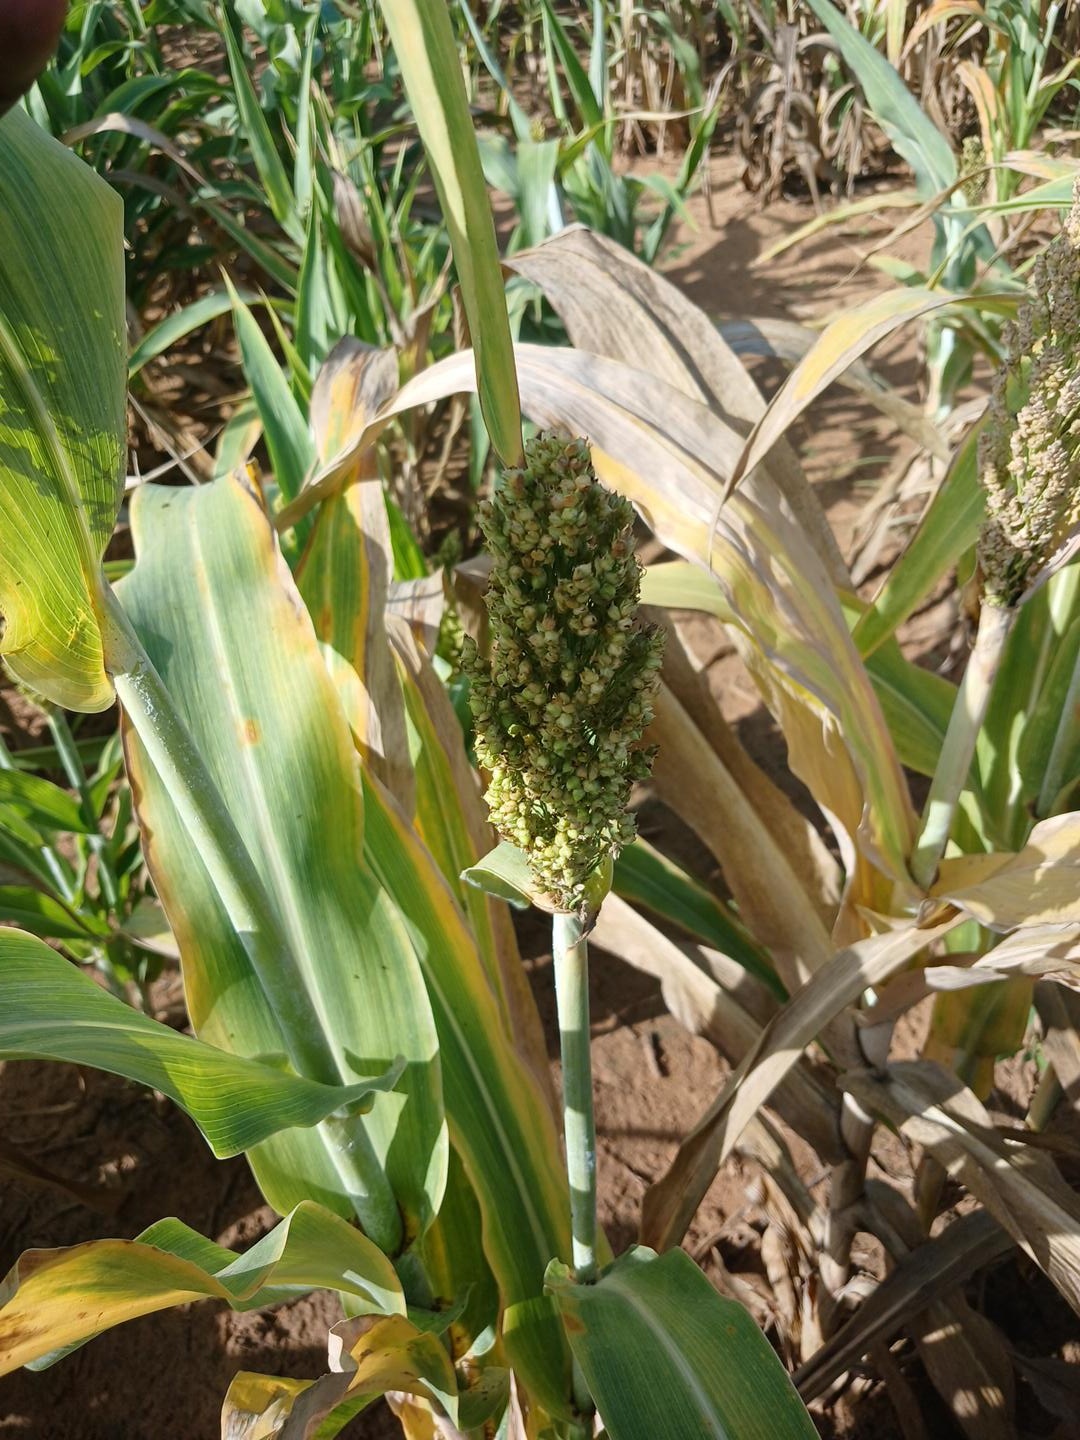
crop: sorghum
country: Senegal
